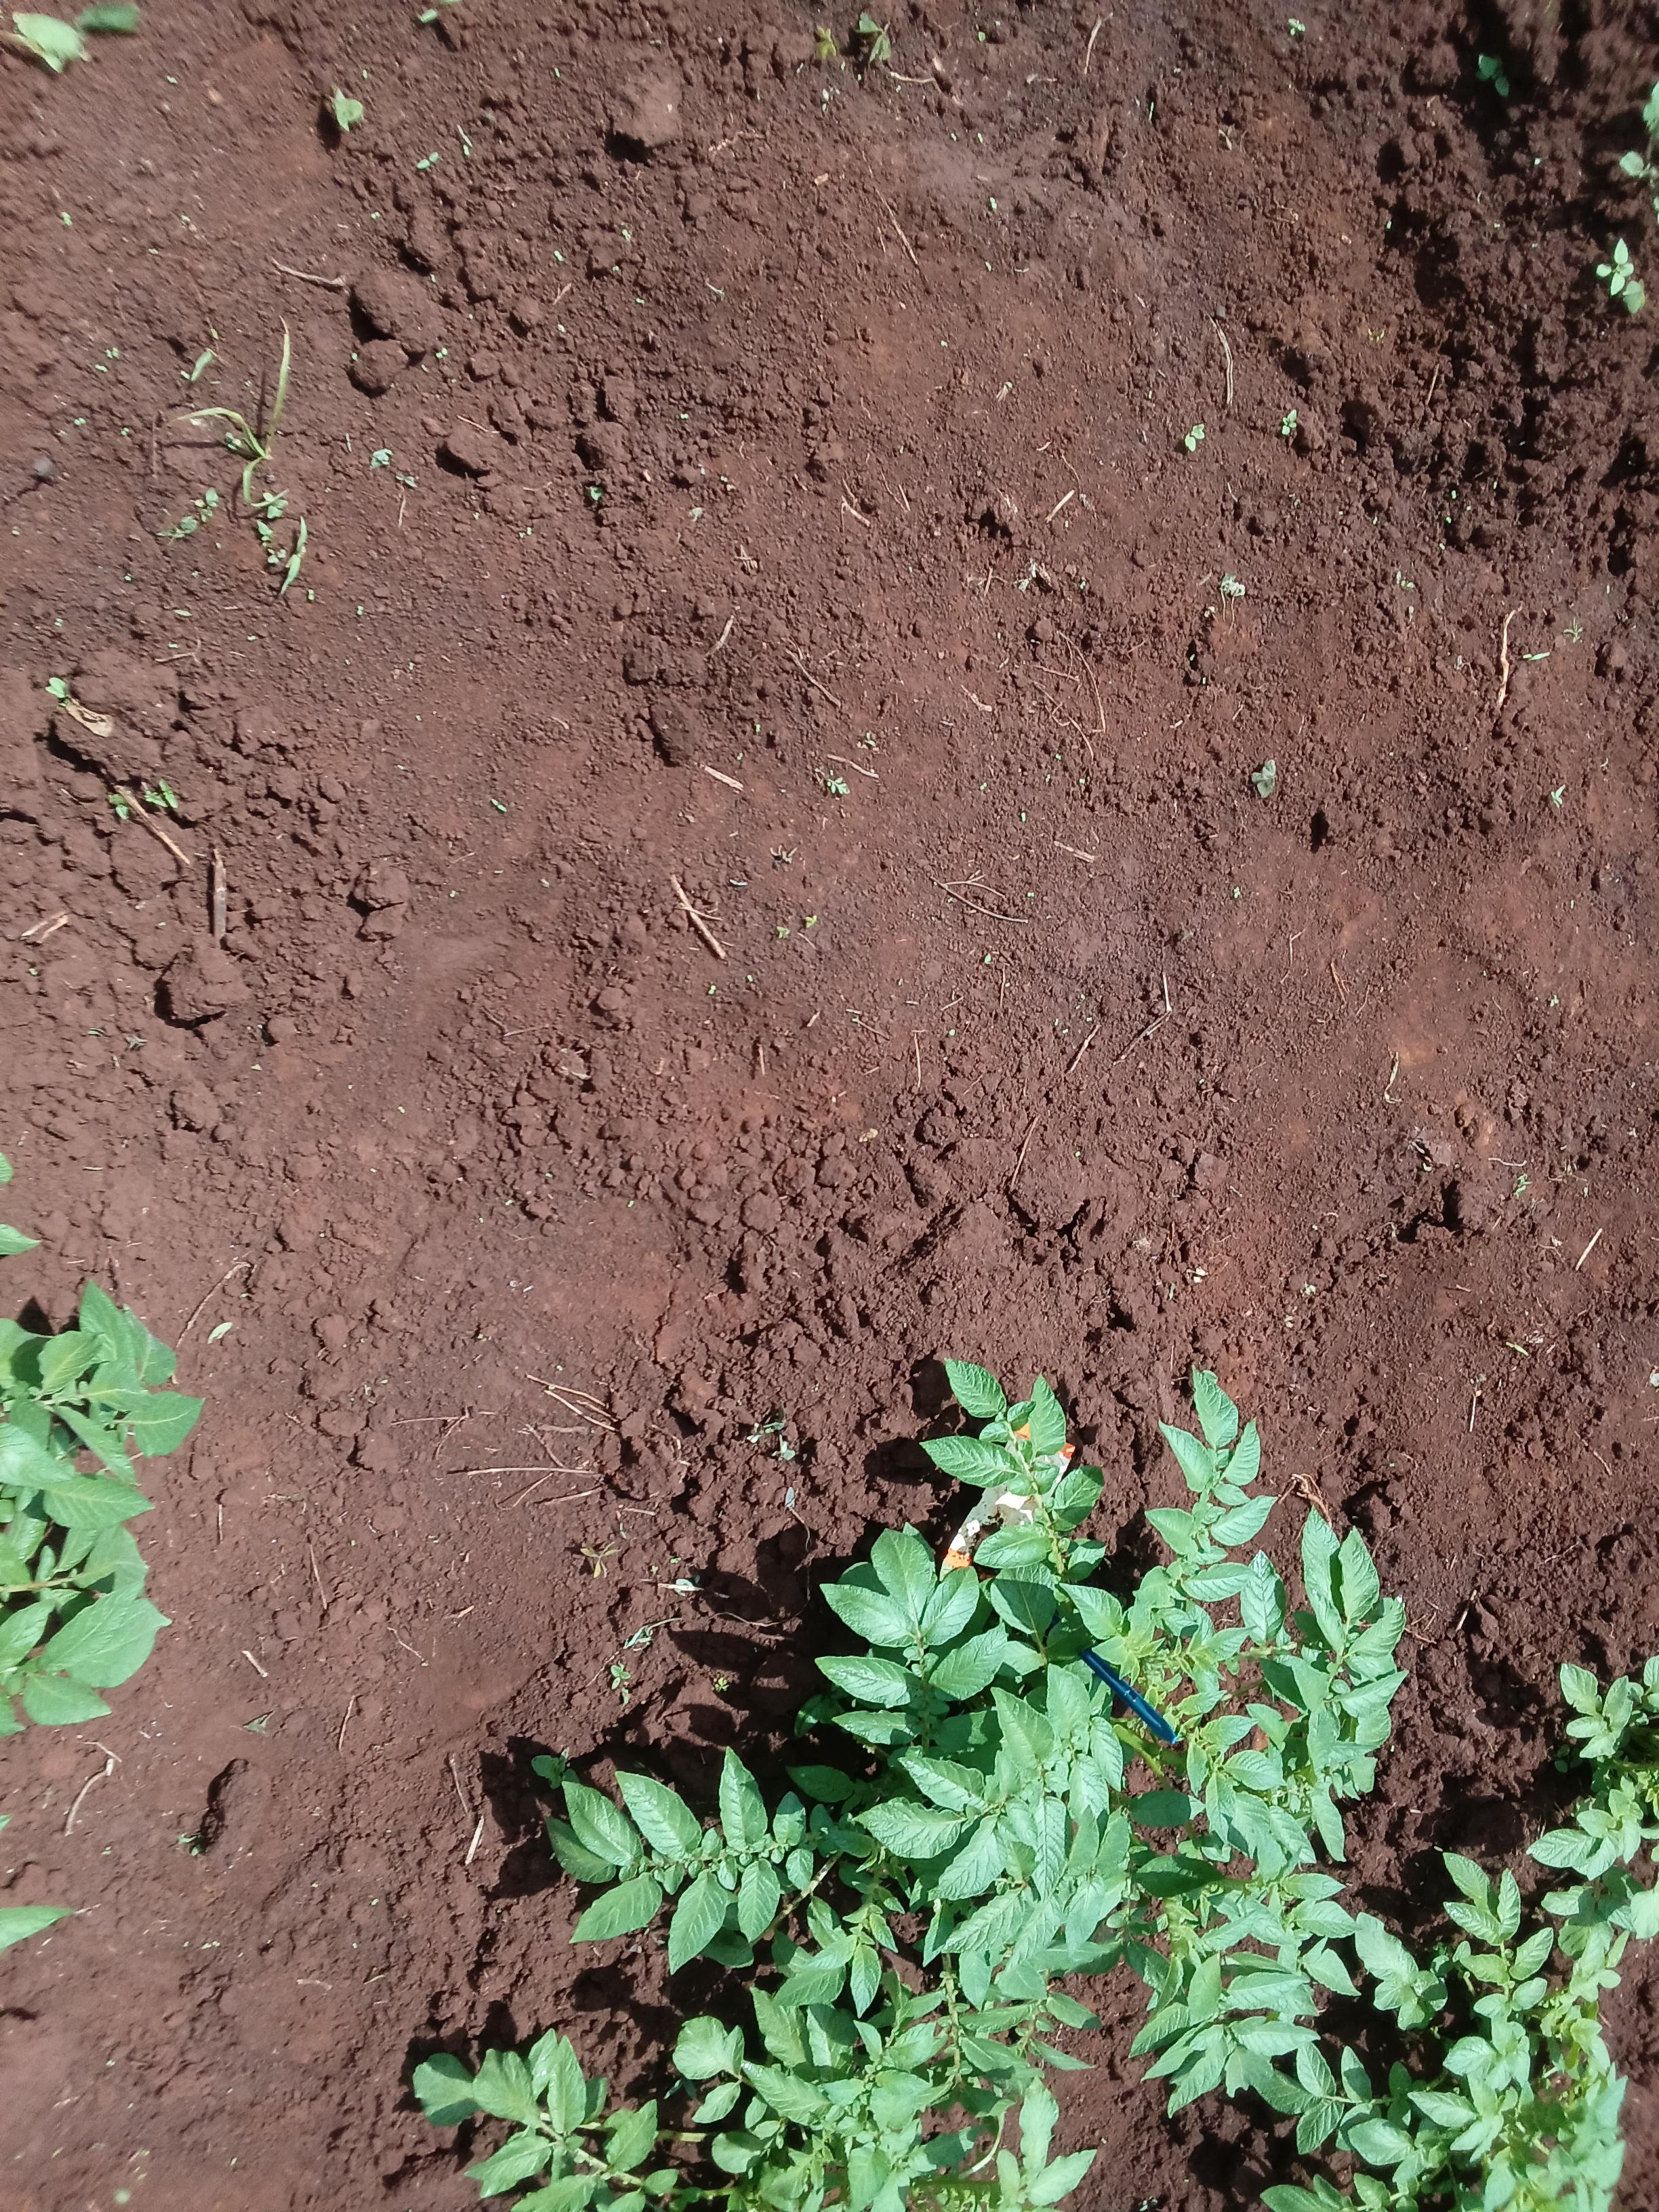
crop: potato
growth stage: vegetative
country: Kenya
